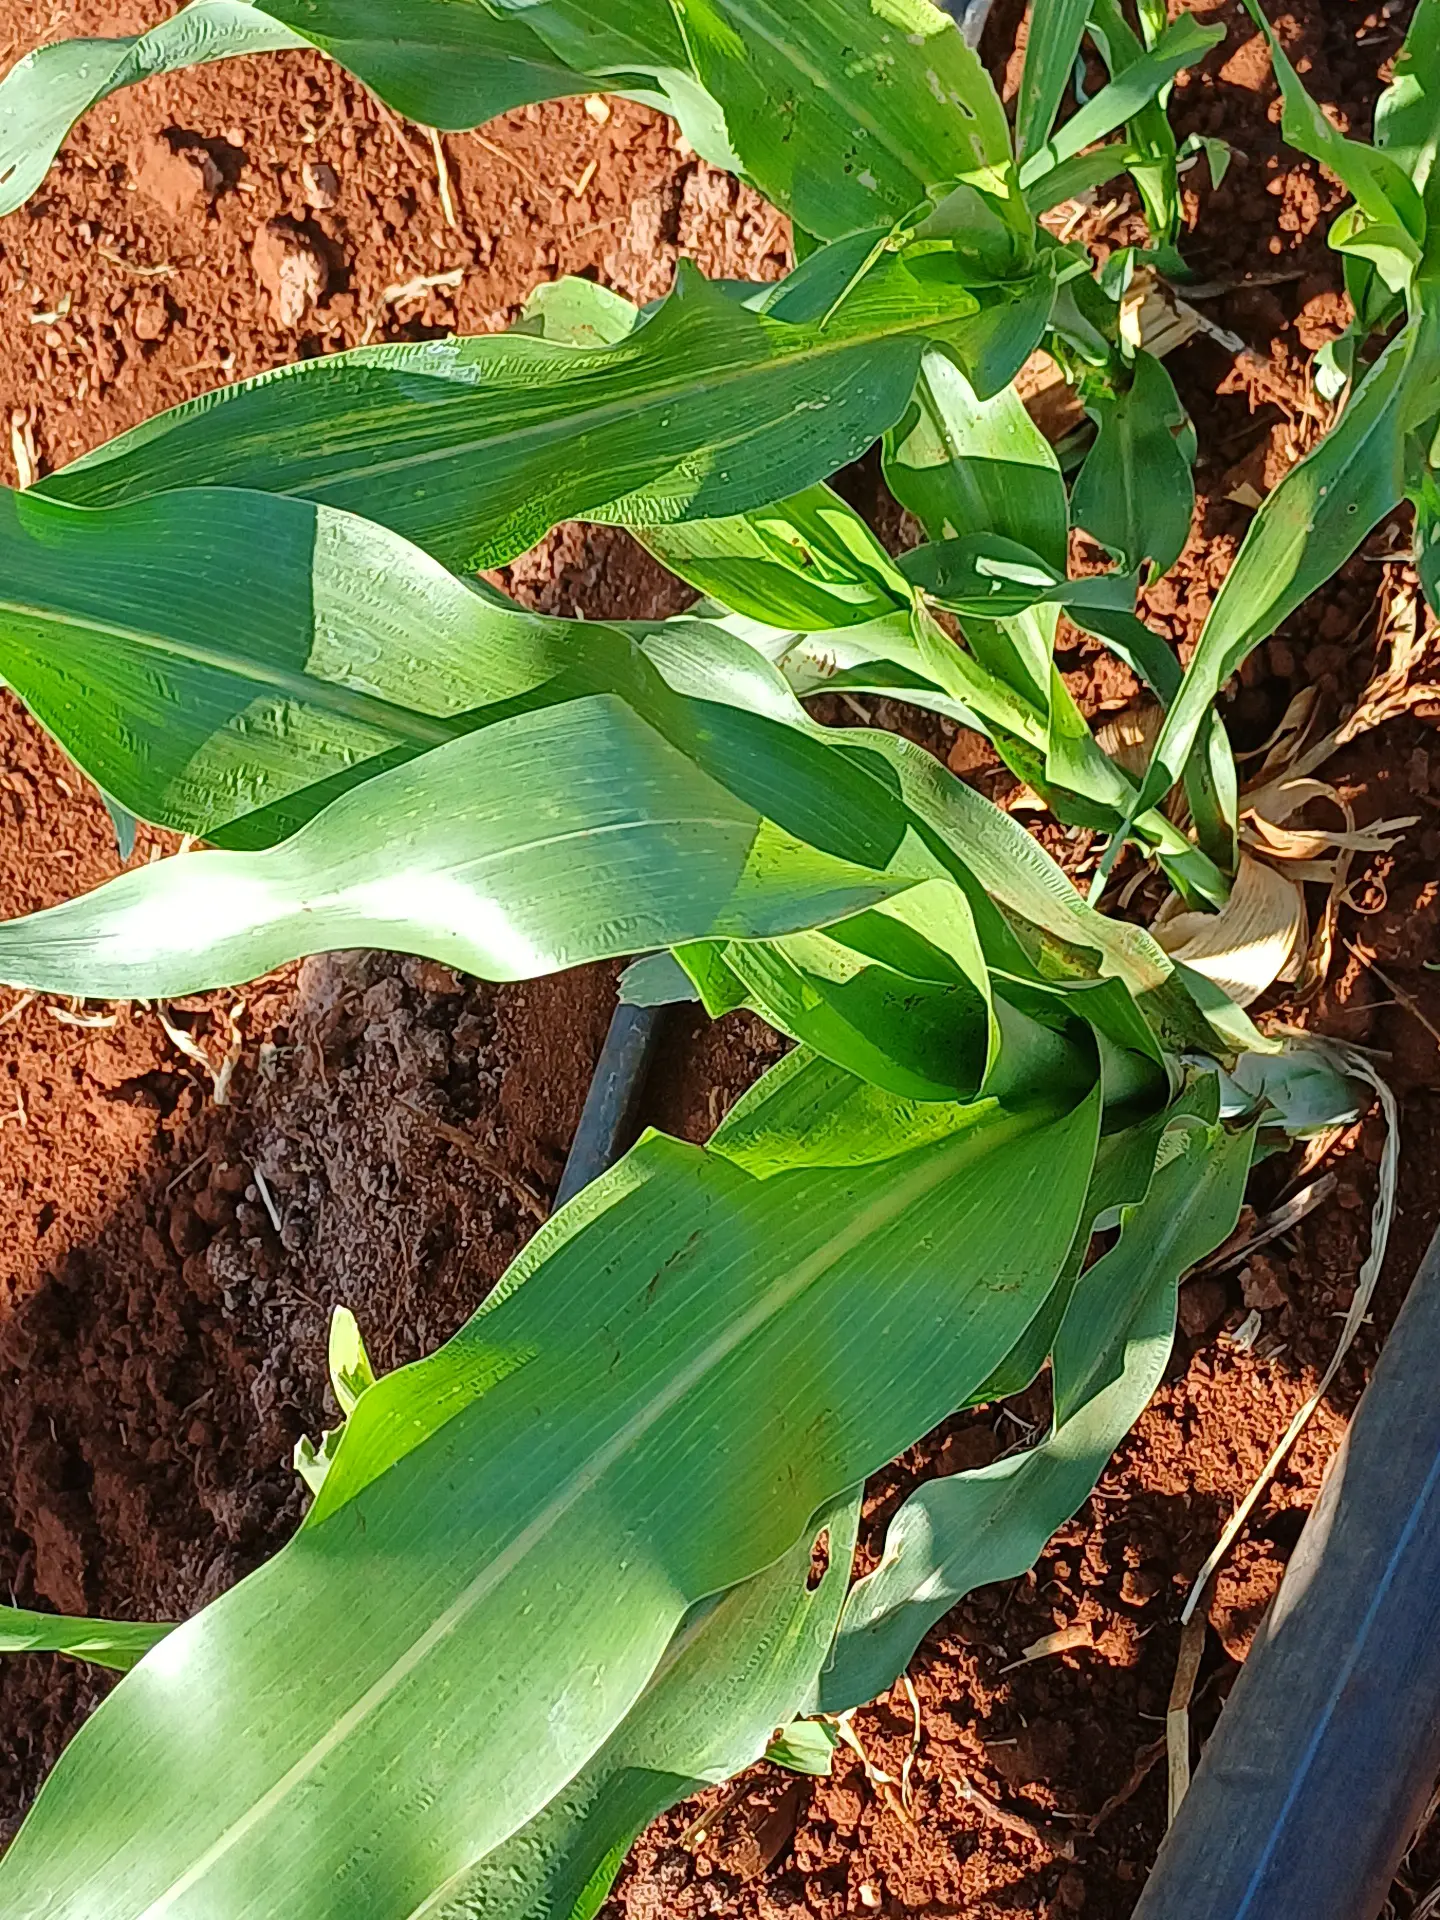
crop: sorghum
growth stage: vegetative
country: Kenya
